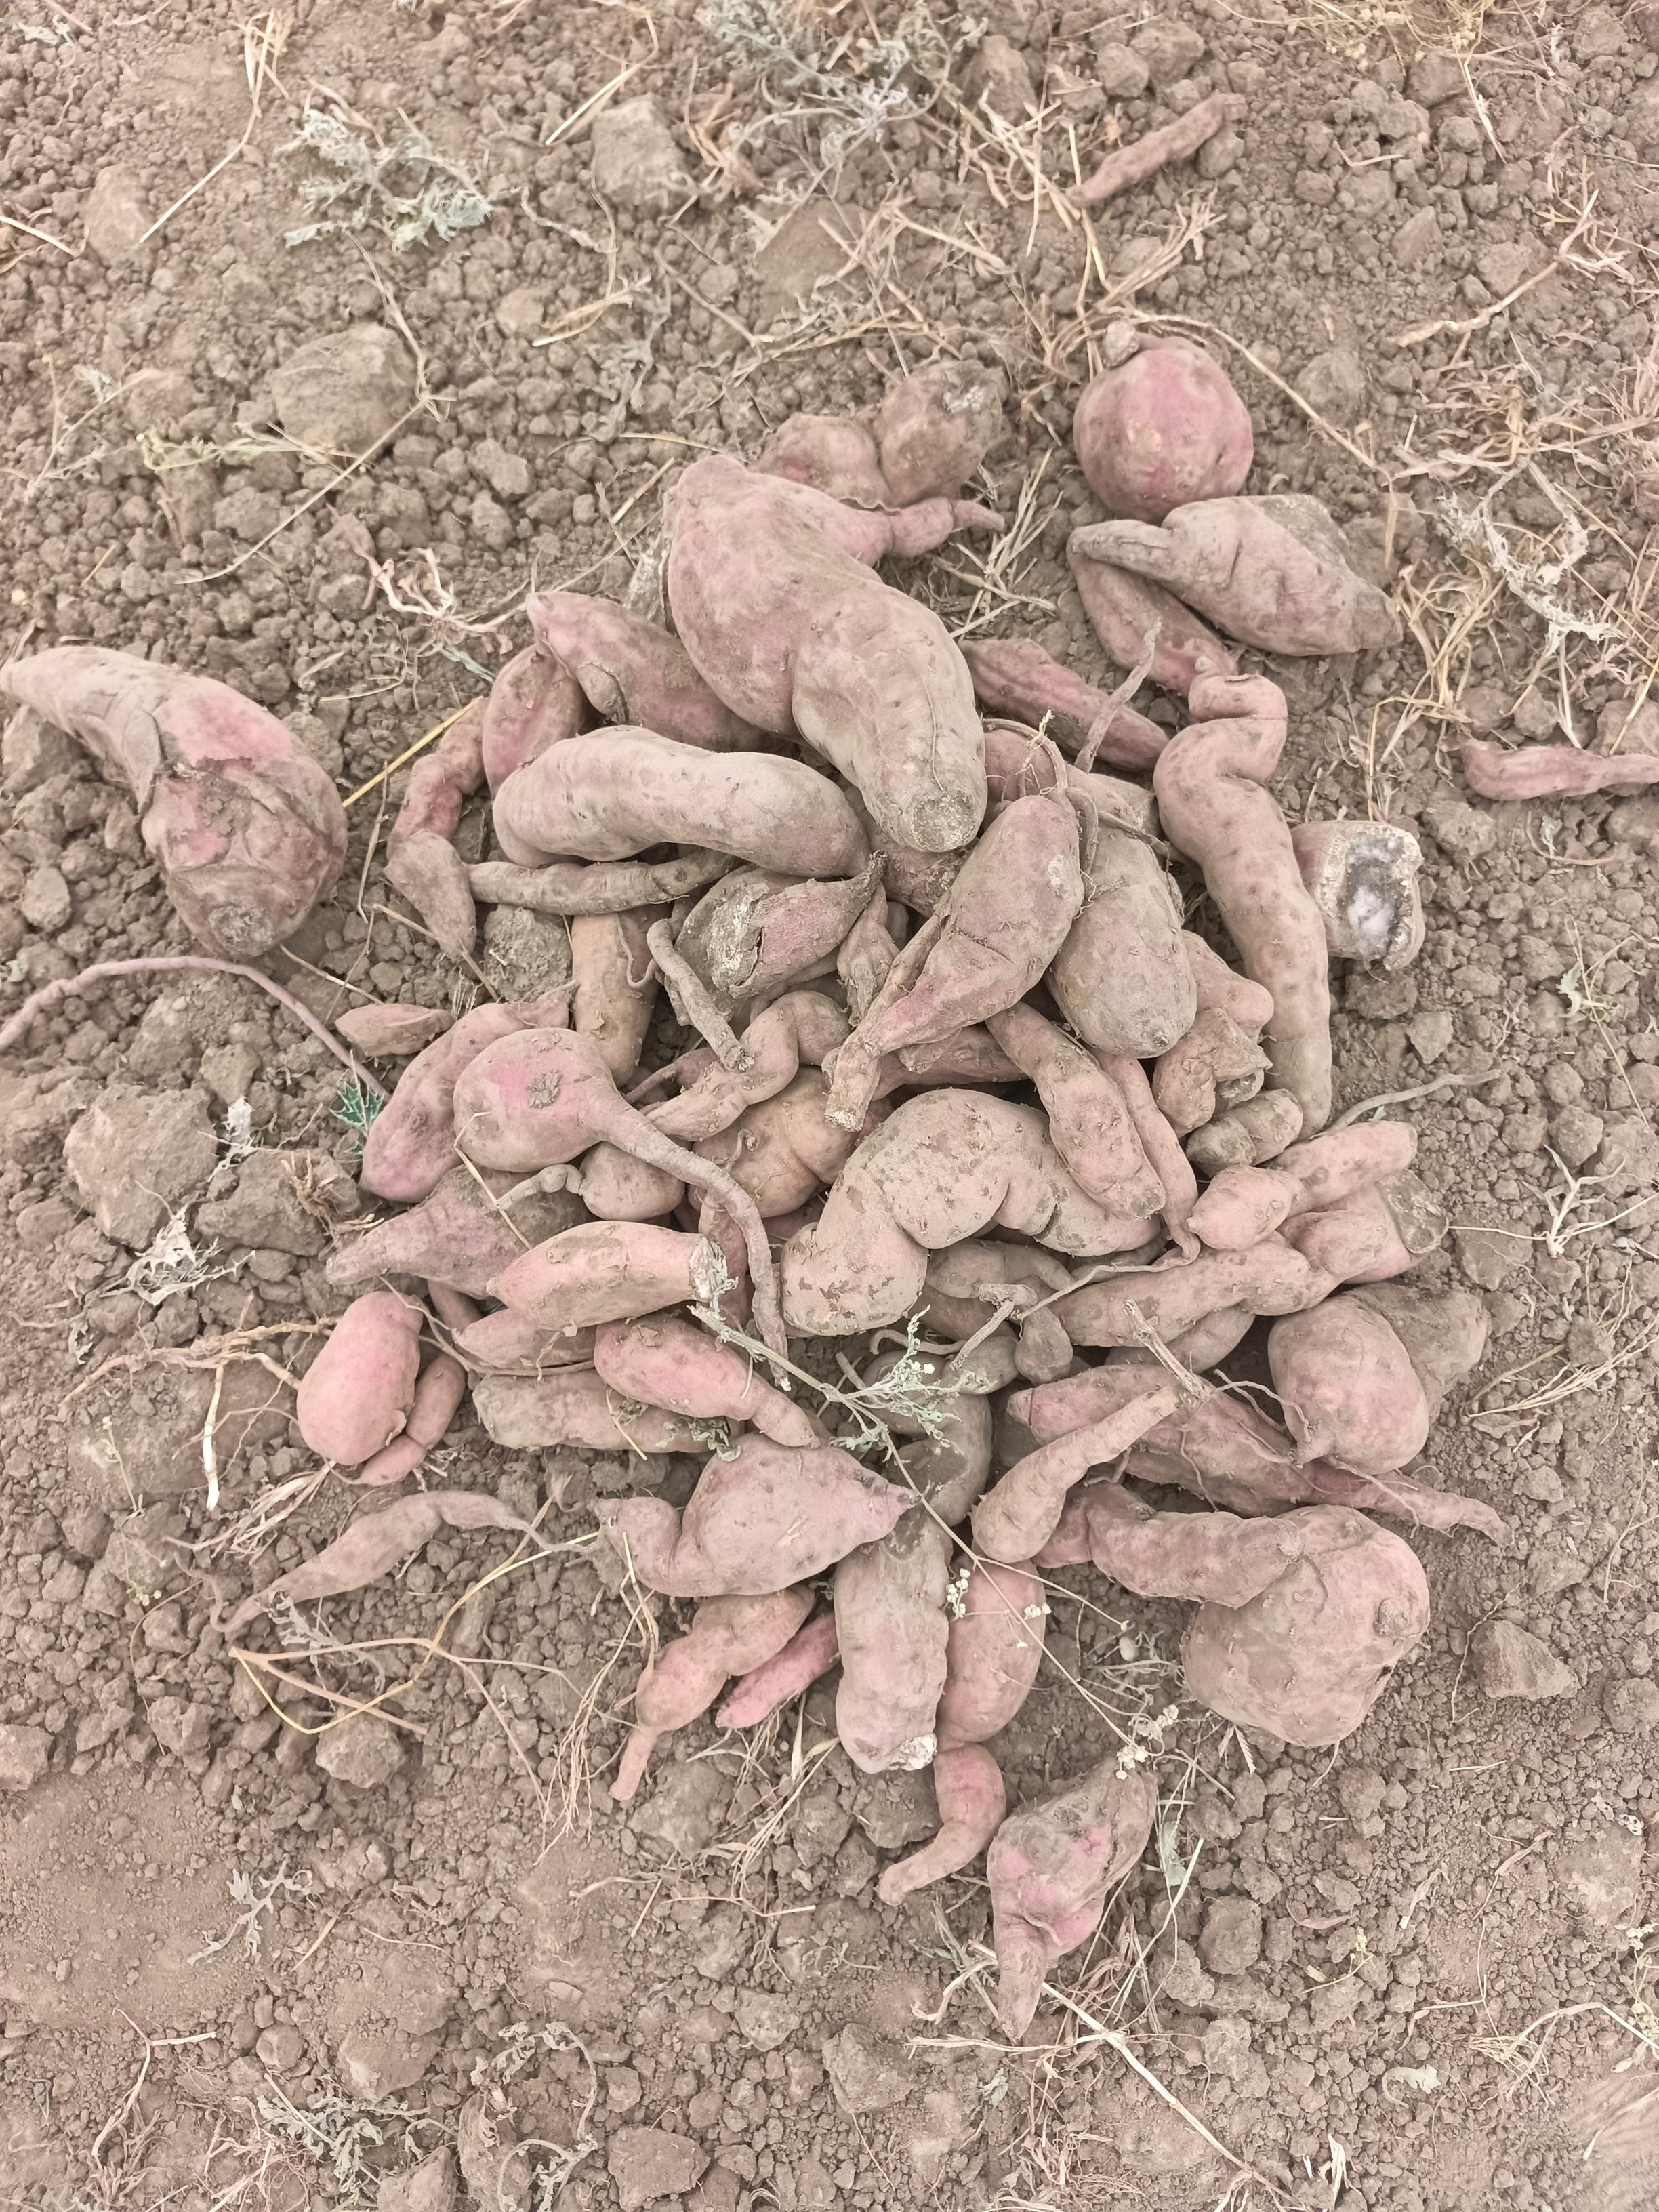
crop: sweet potato
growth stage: harvest maturity
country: Tanzania
